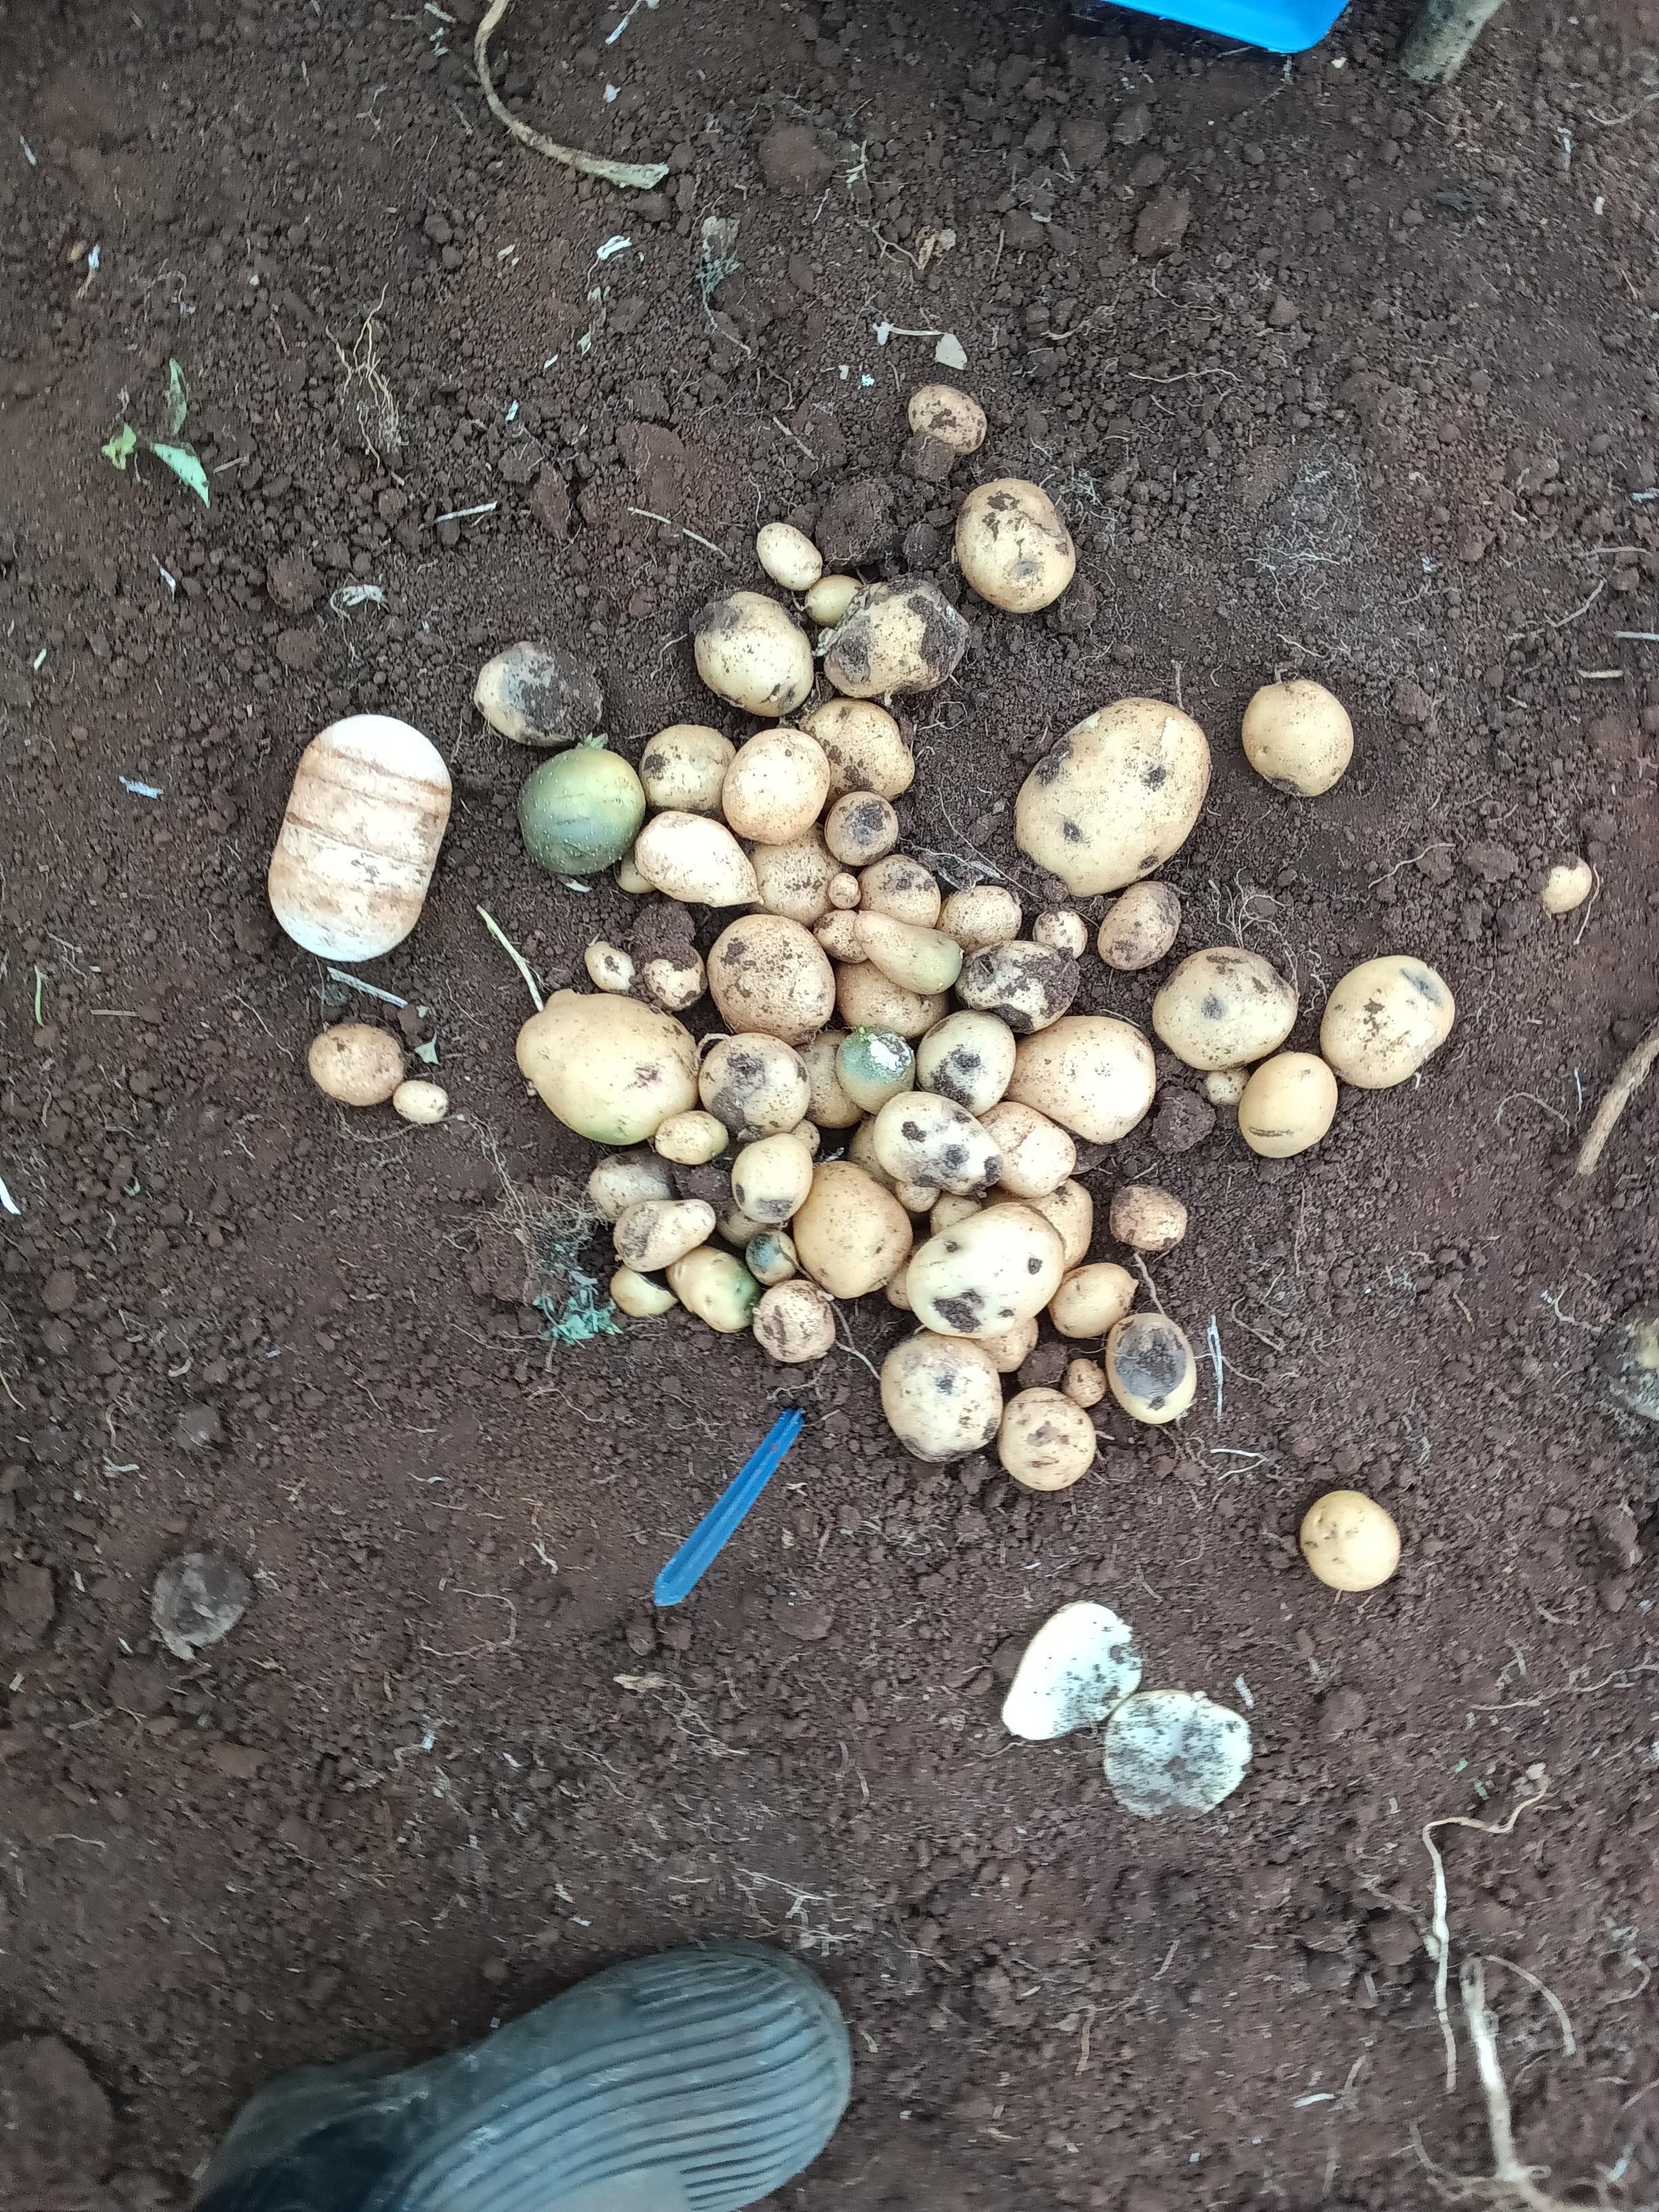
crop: potato
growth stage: harvest
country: Kenya
